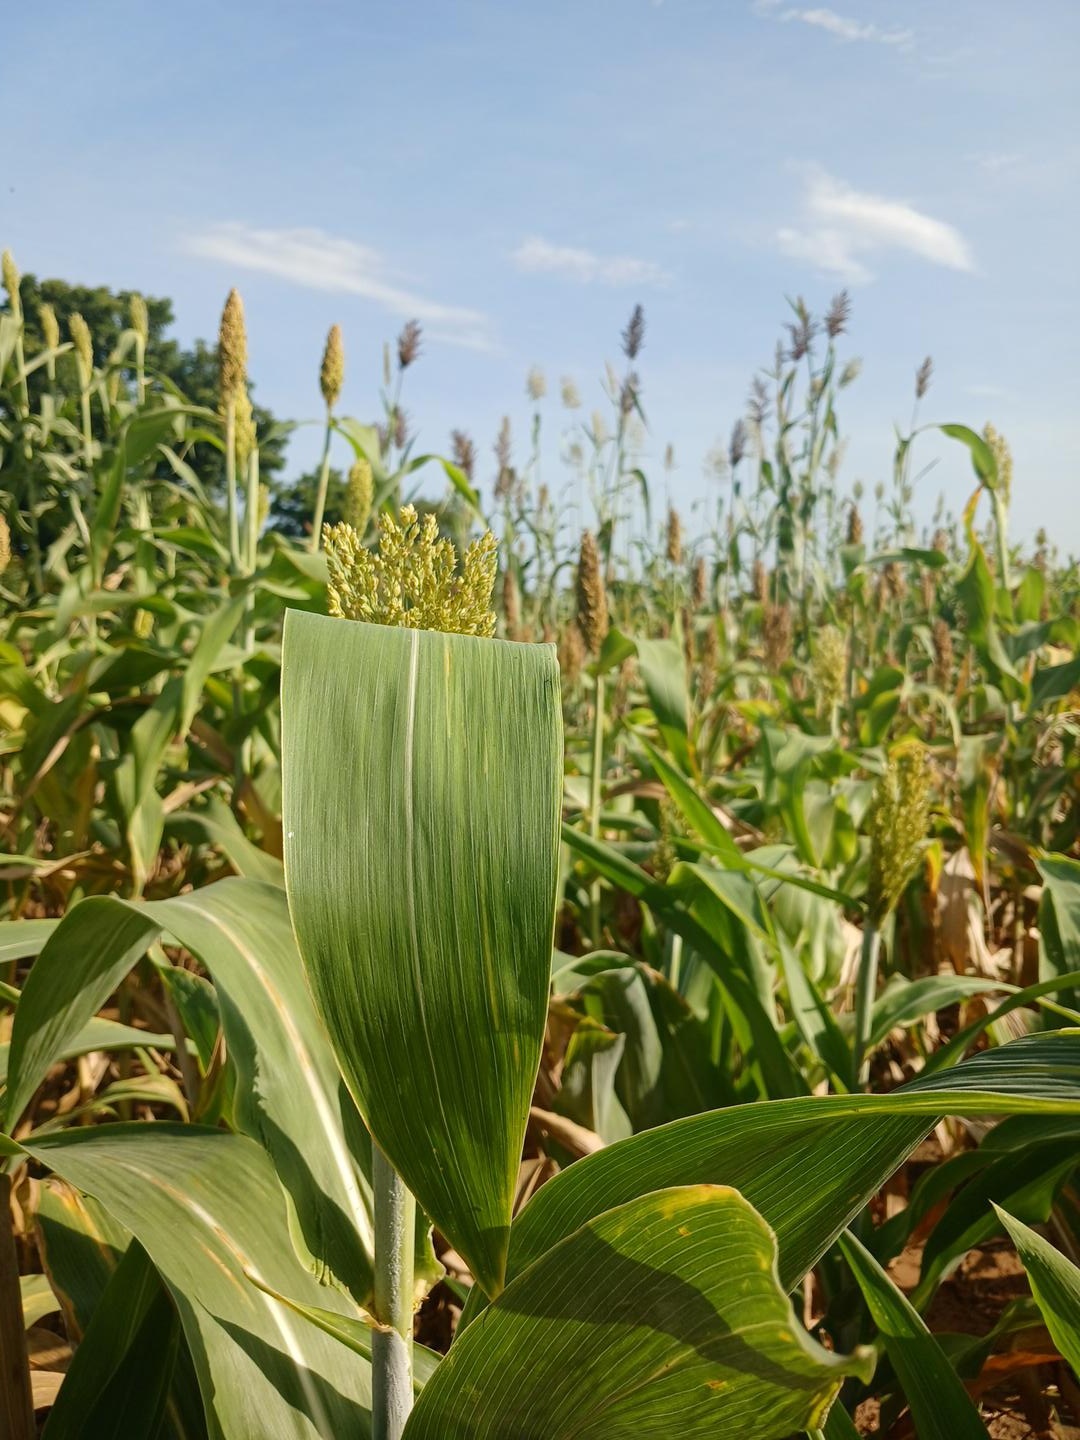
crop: sorghum
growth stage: flowering
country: Senegal
